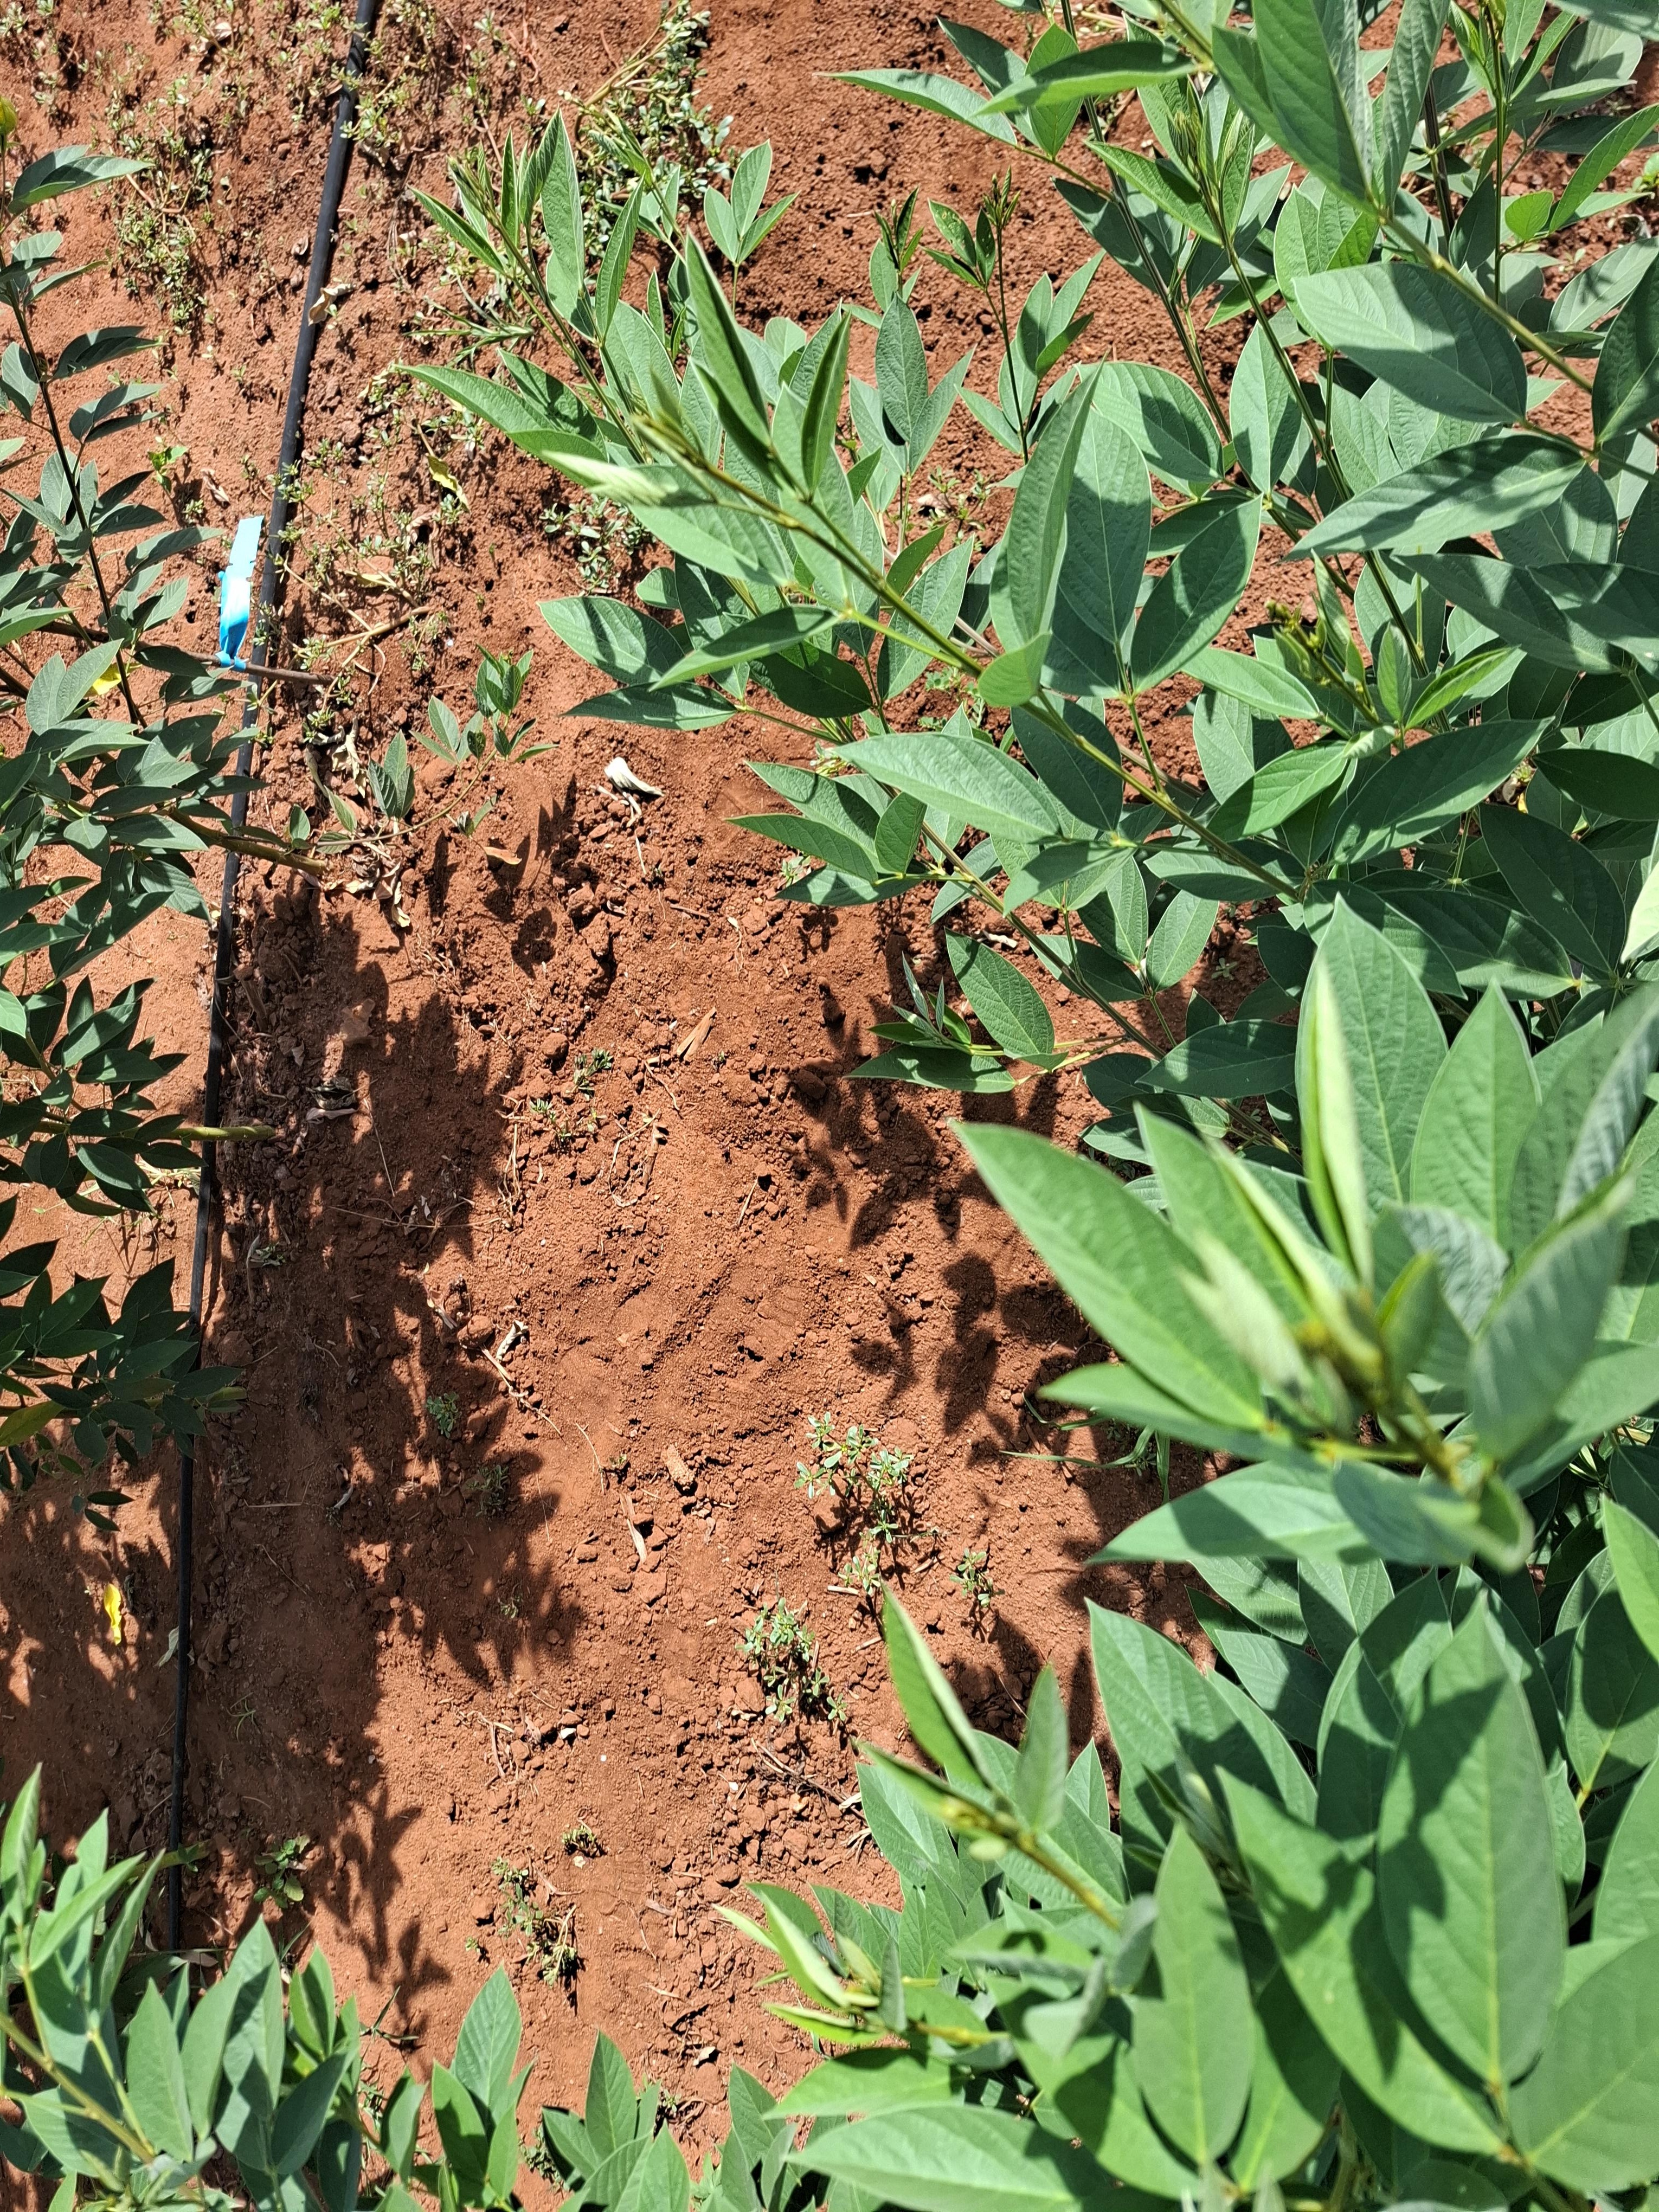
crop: pigeonpea
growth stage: vegetative
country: Kenya
